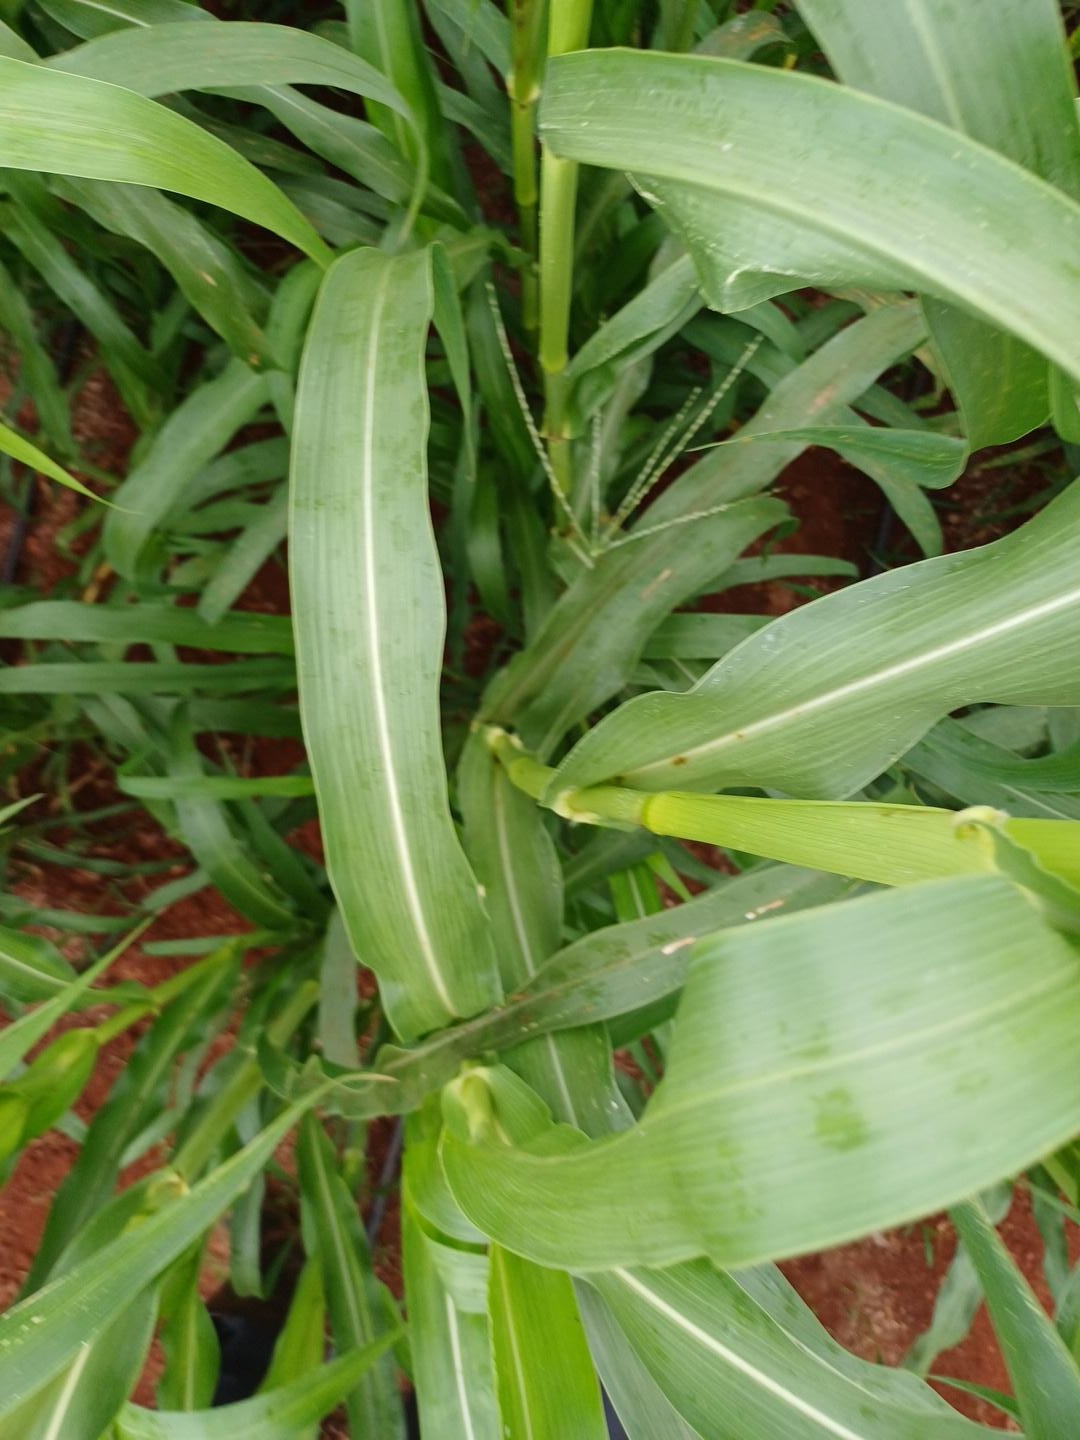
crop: pearl millet
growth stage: flowering
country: Kenya
